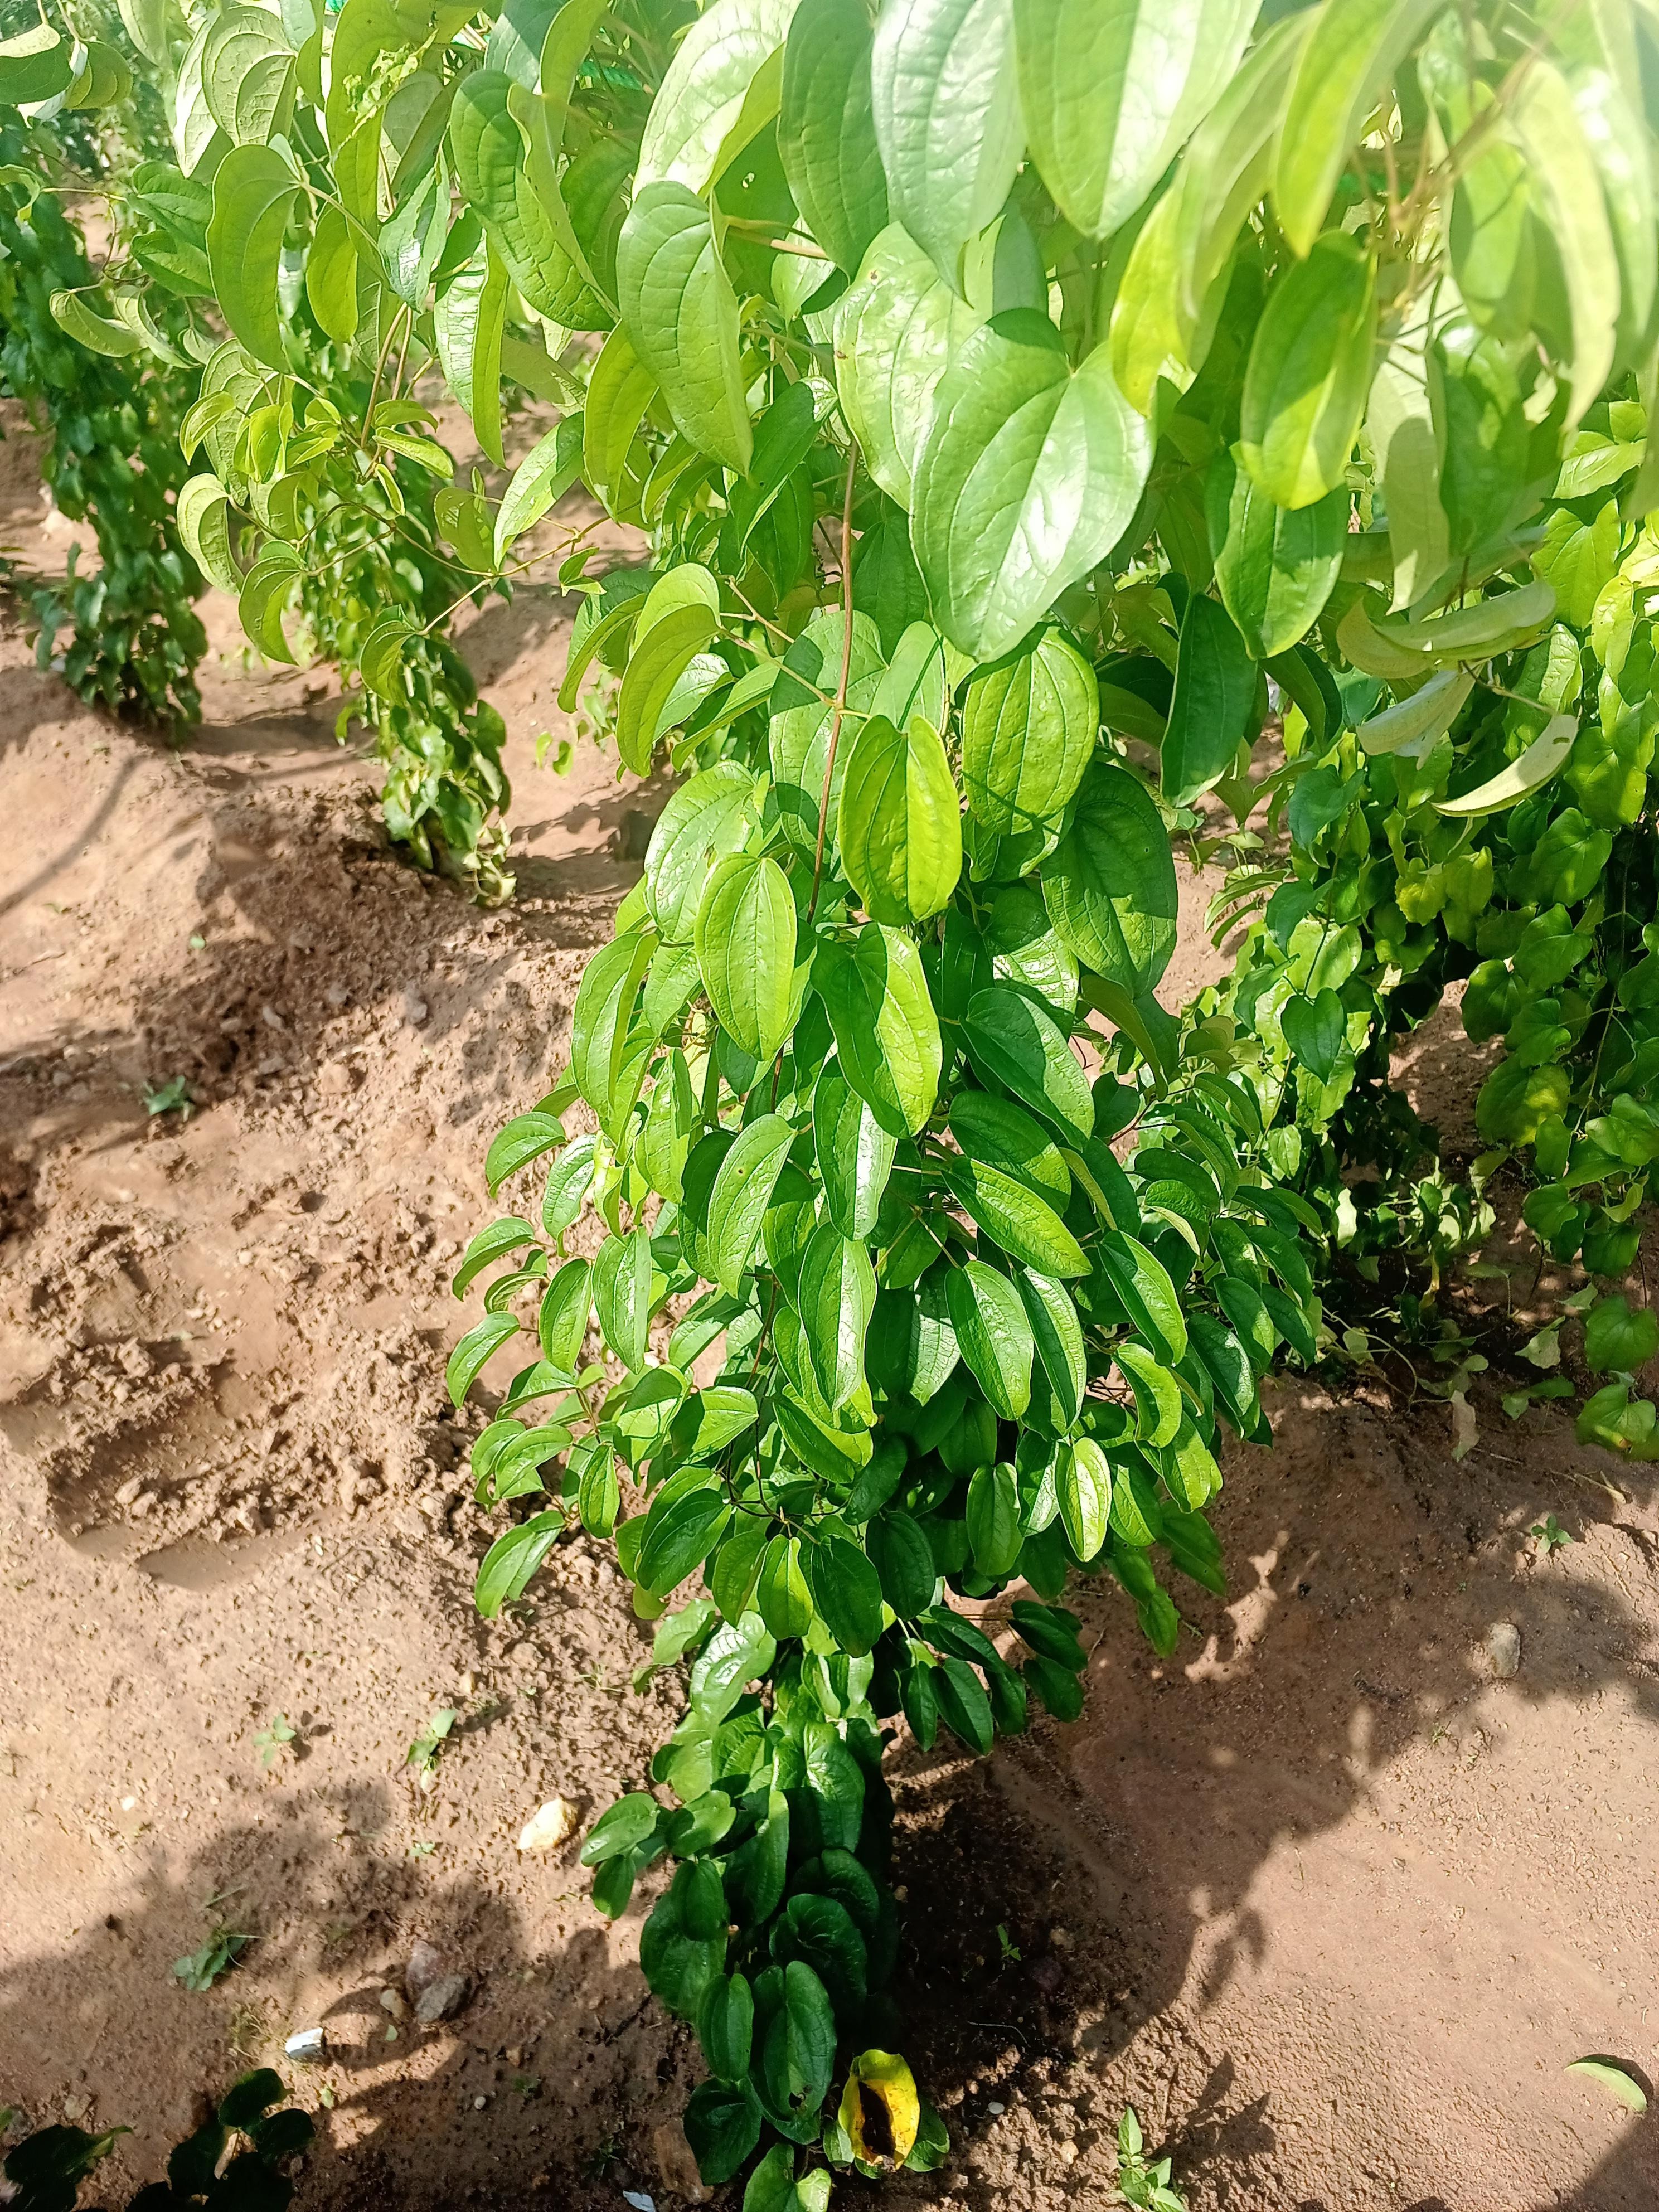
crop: yam
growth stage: vegetative
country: Nigeria
